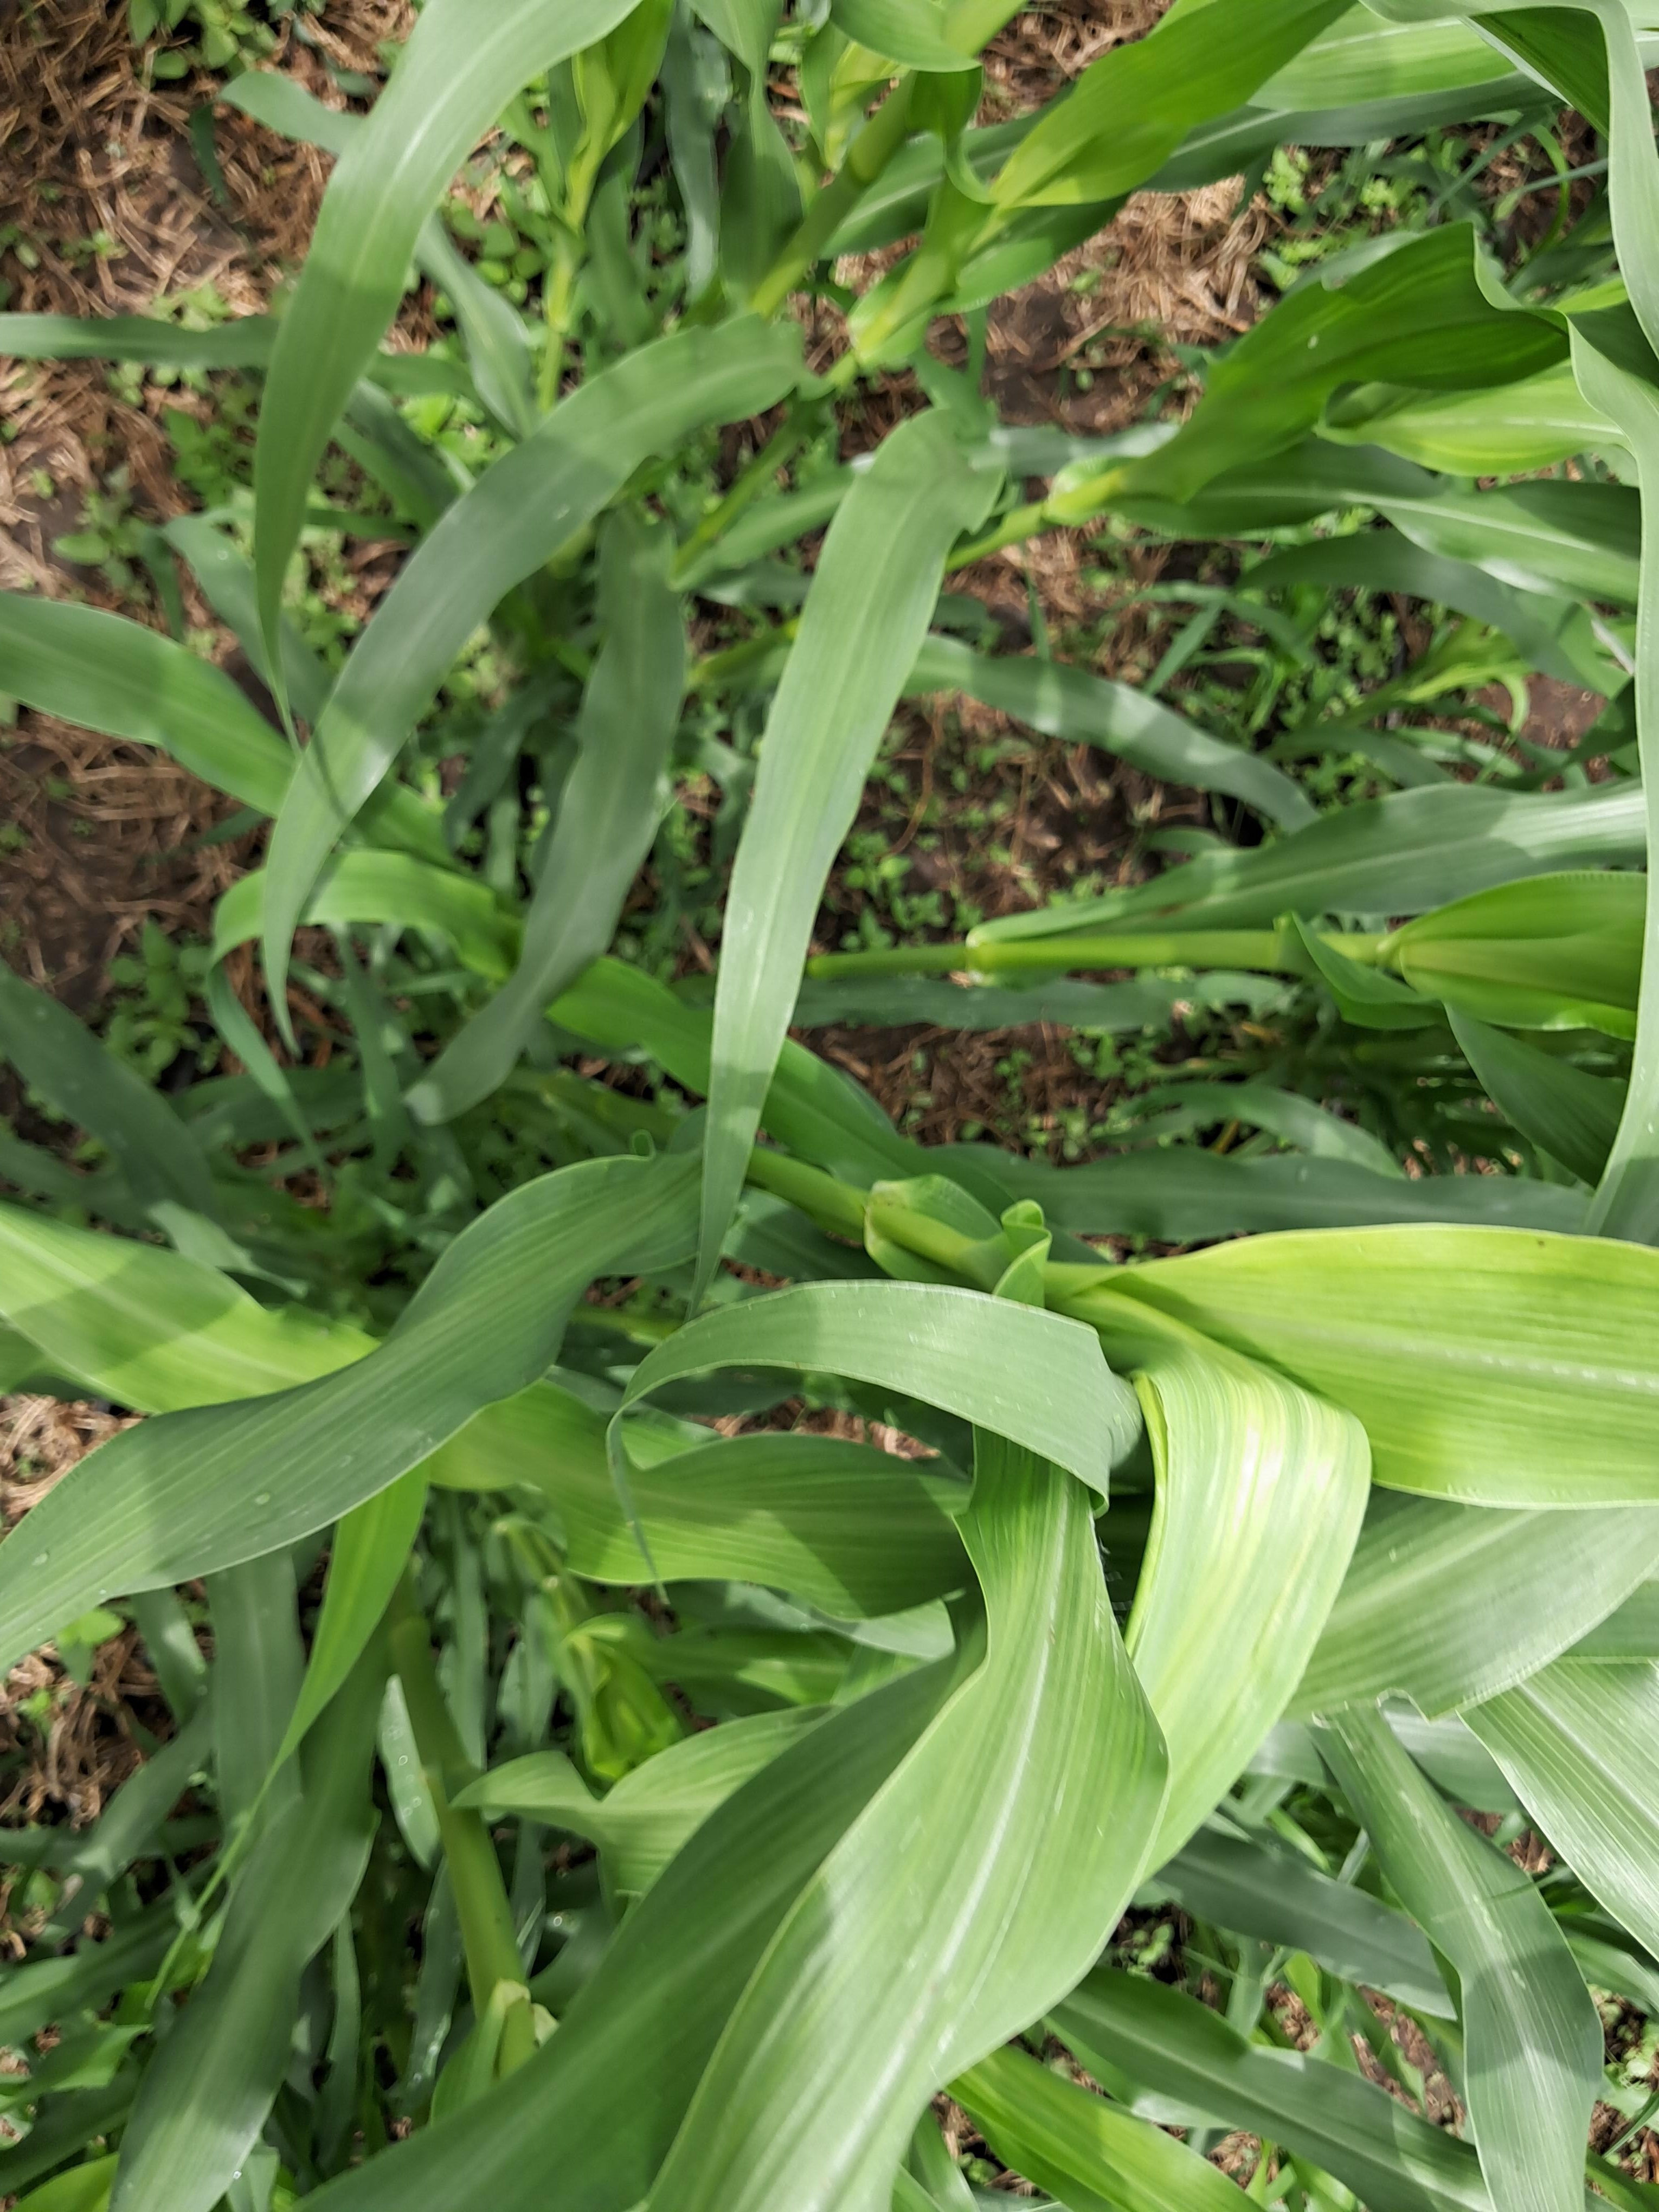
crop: pearl millet
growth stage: heading tuber
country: Tanzania
